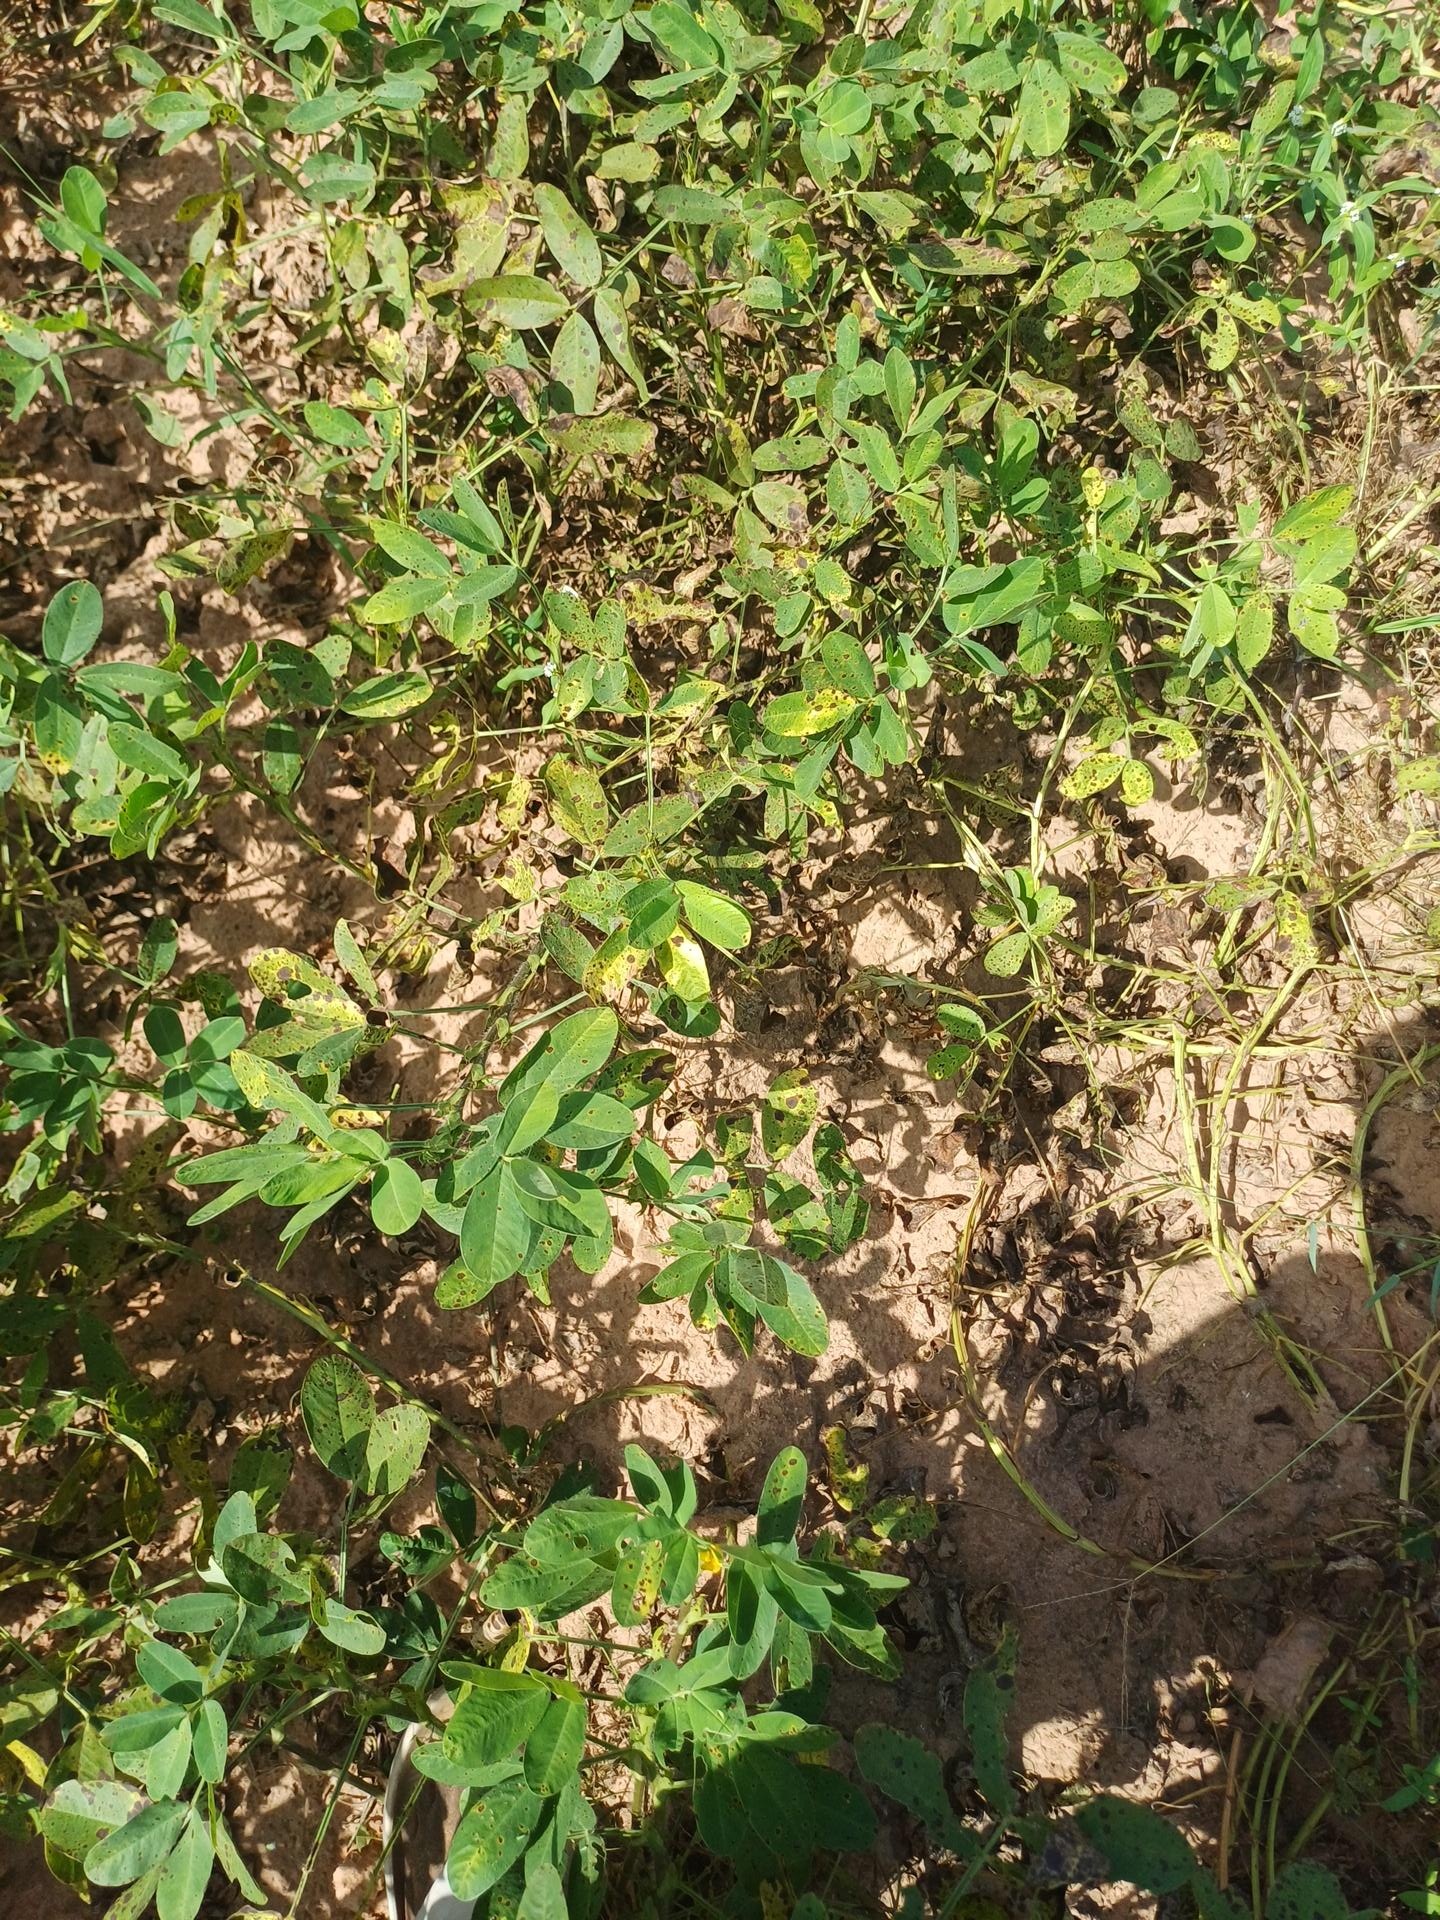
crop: groundnut
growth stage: flowering
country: Senegal
